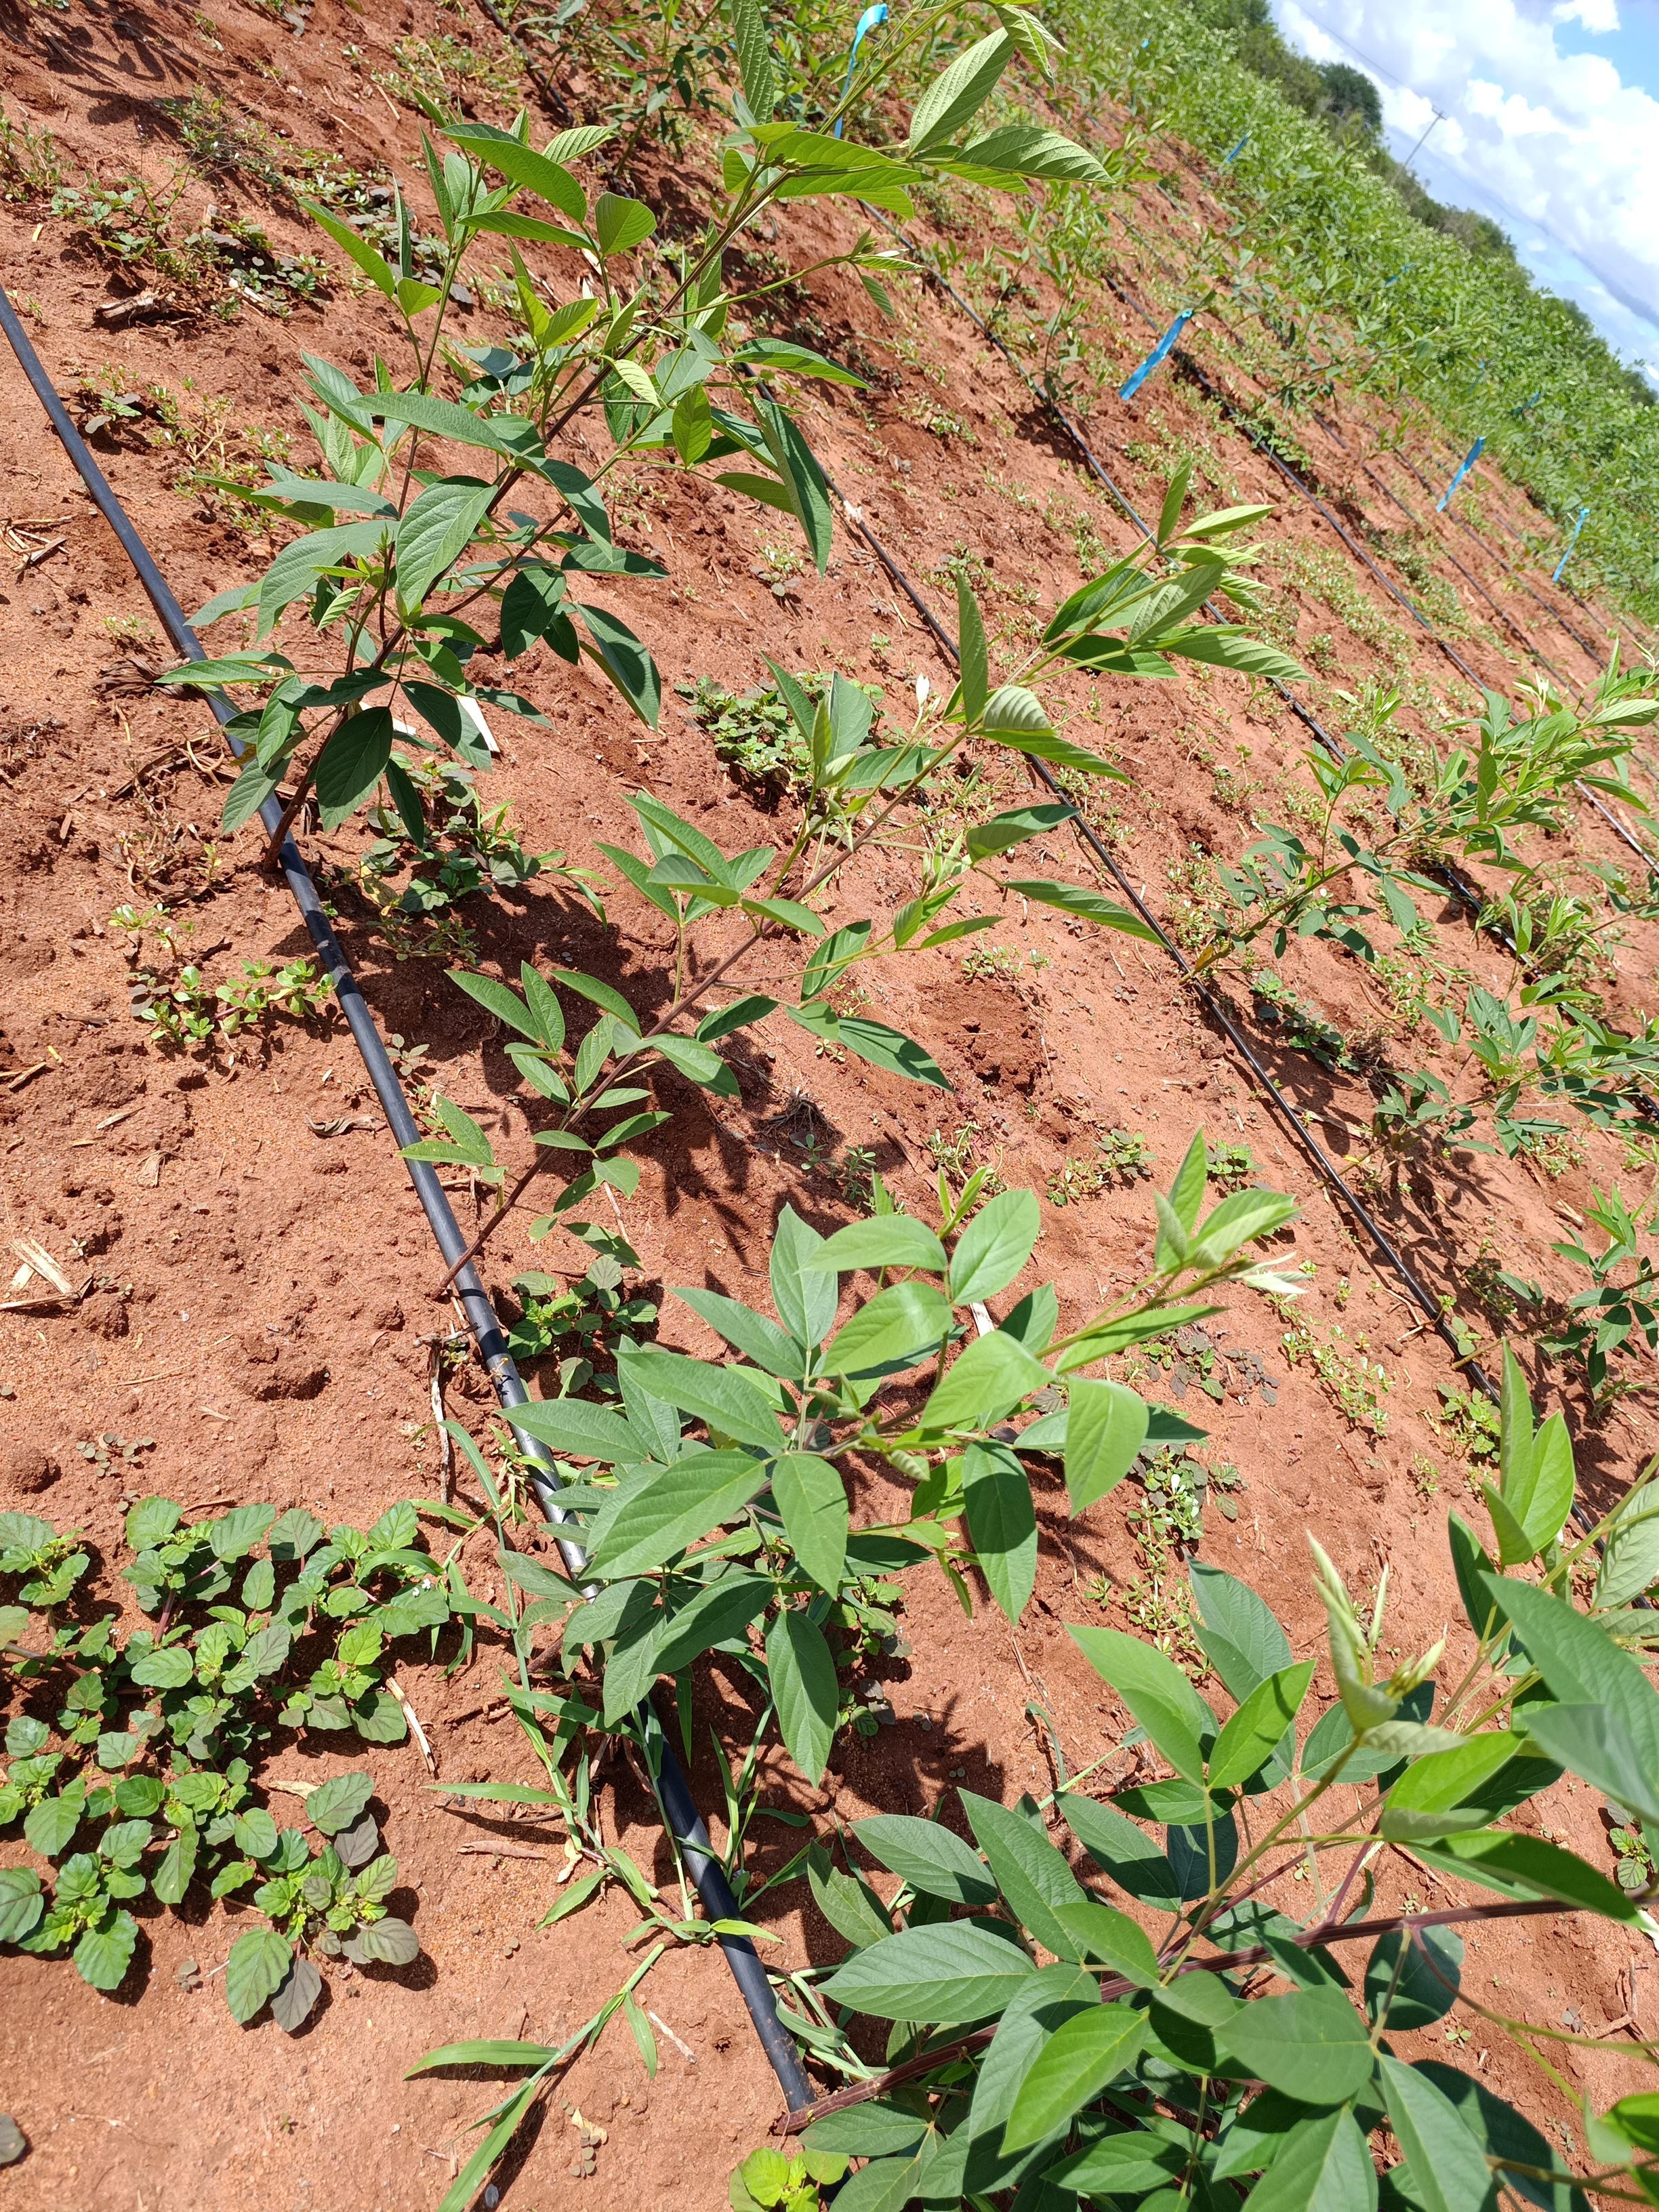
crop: pigeonpea
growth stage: vegetative
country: Kenya
